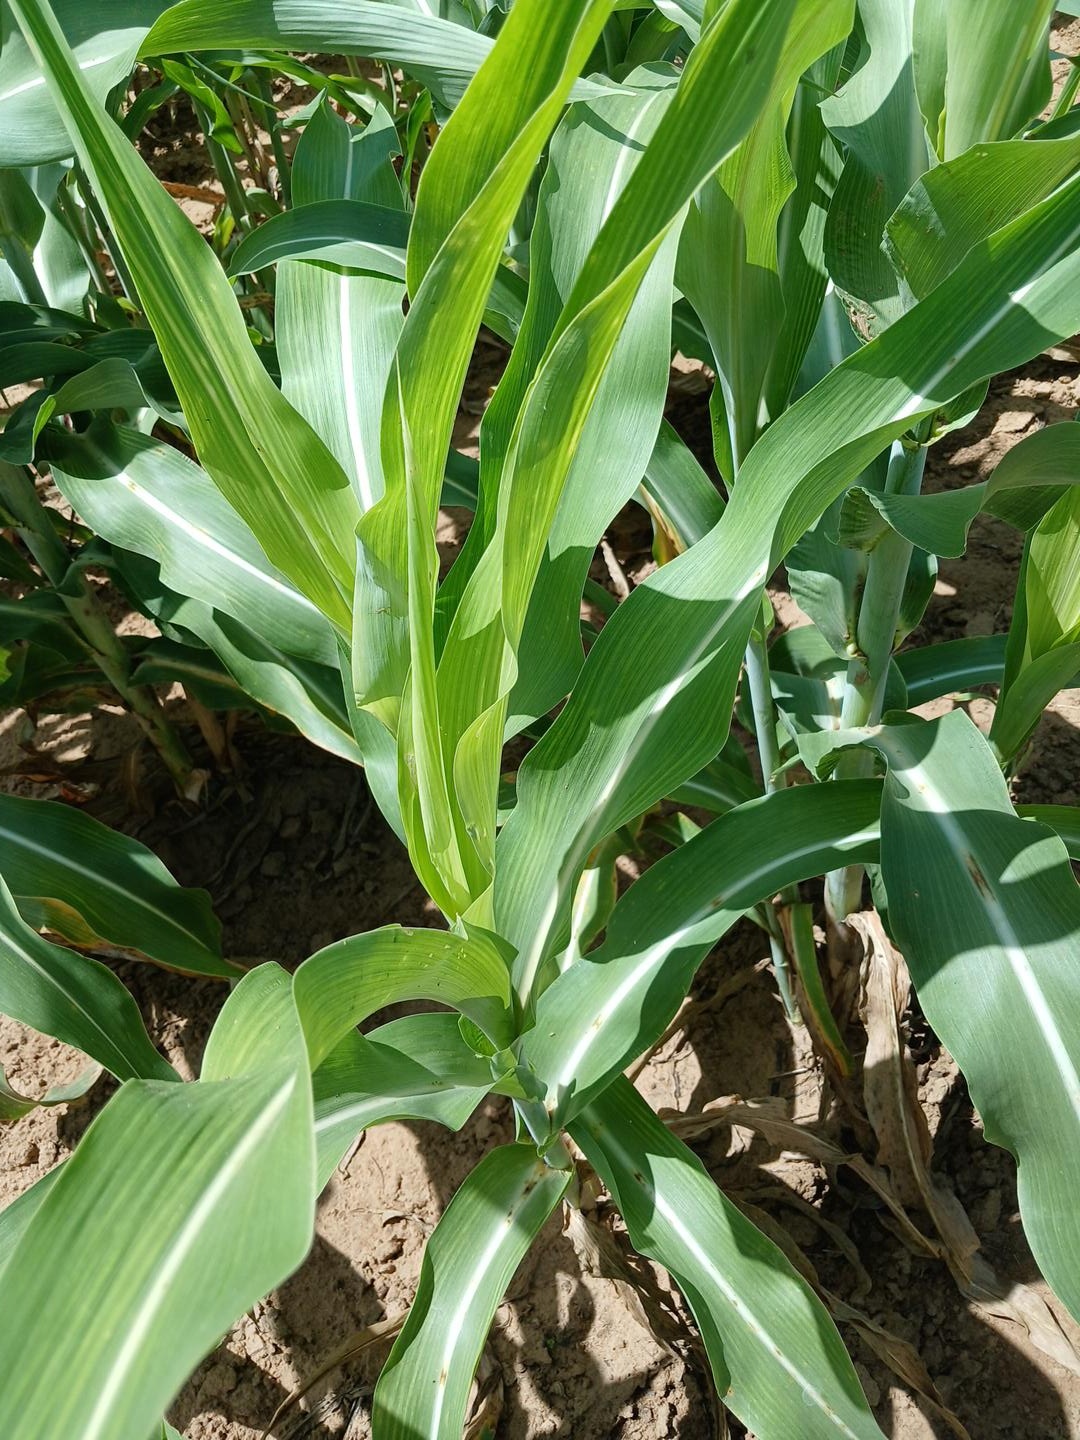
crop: sorghum
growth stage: vegetative
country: Senegal
